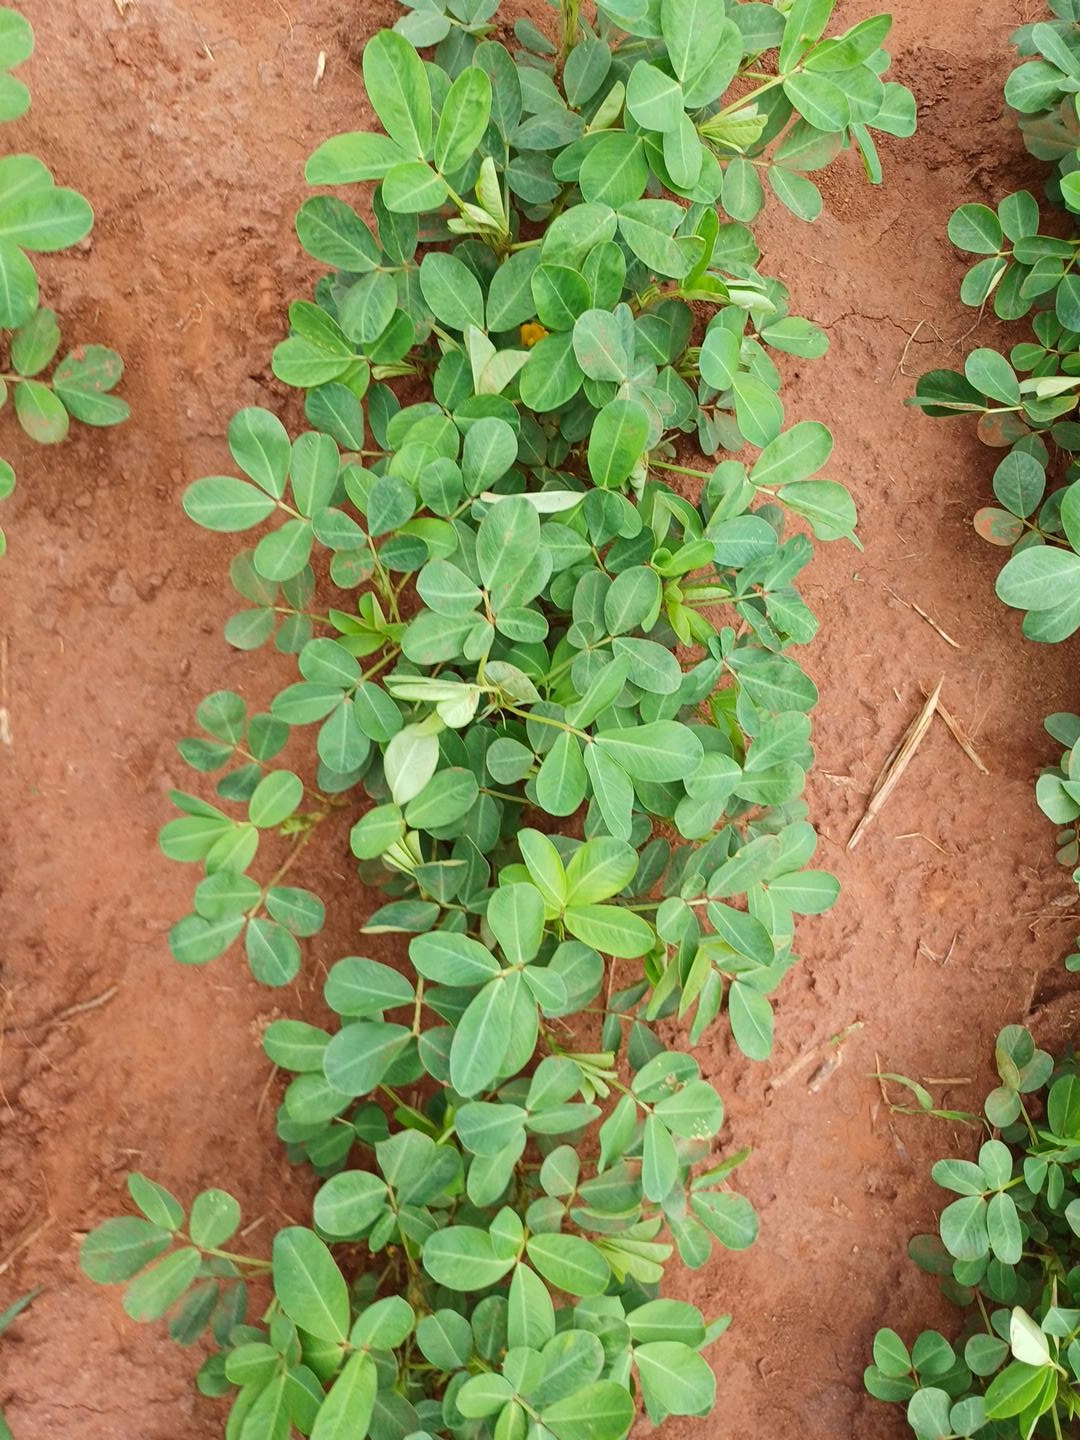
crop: groundnut
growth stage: flowering
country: Kenya
